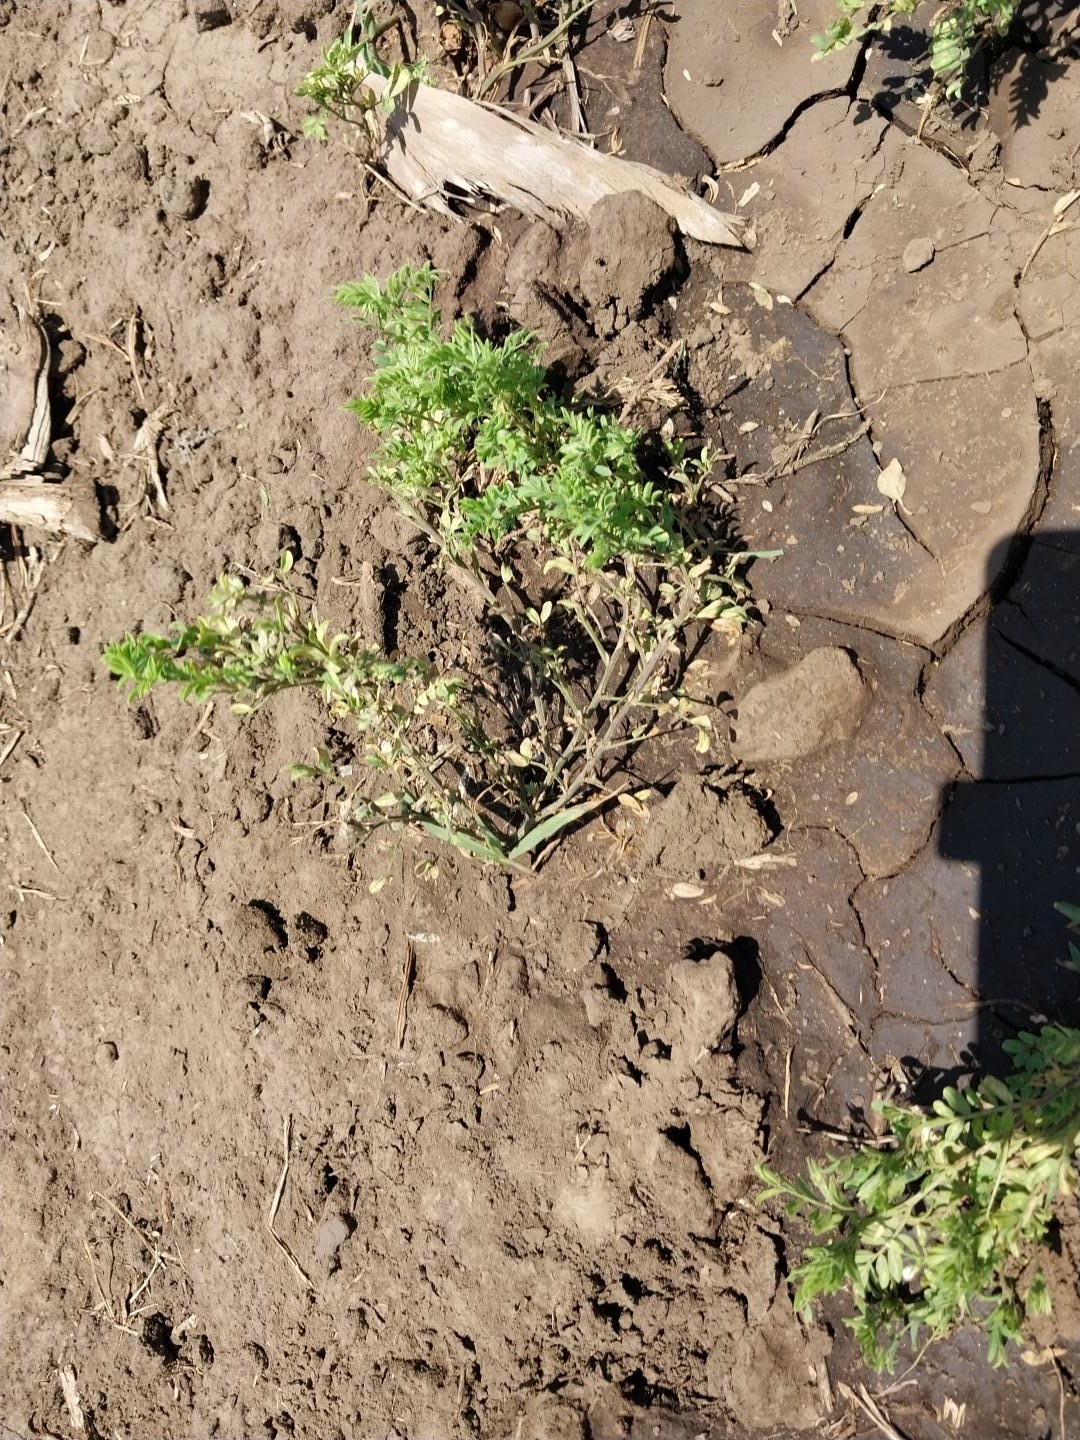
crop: lentil
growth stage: flowering
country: Tanzania
